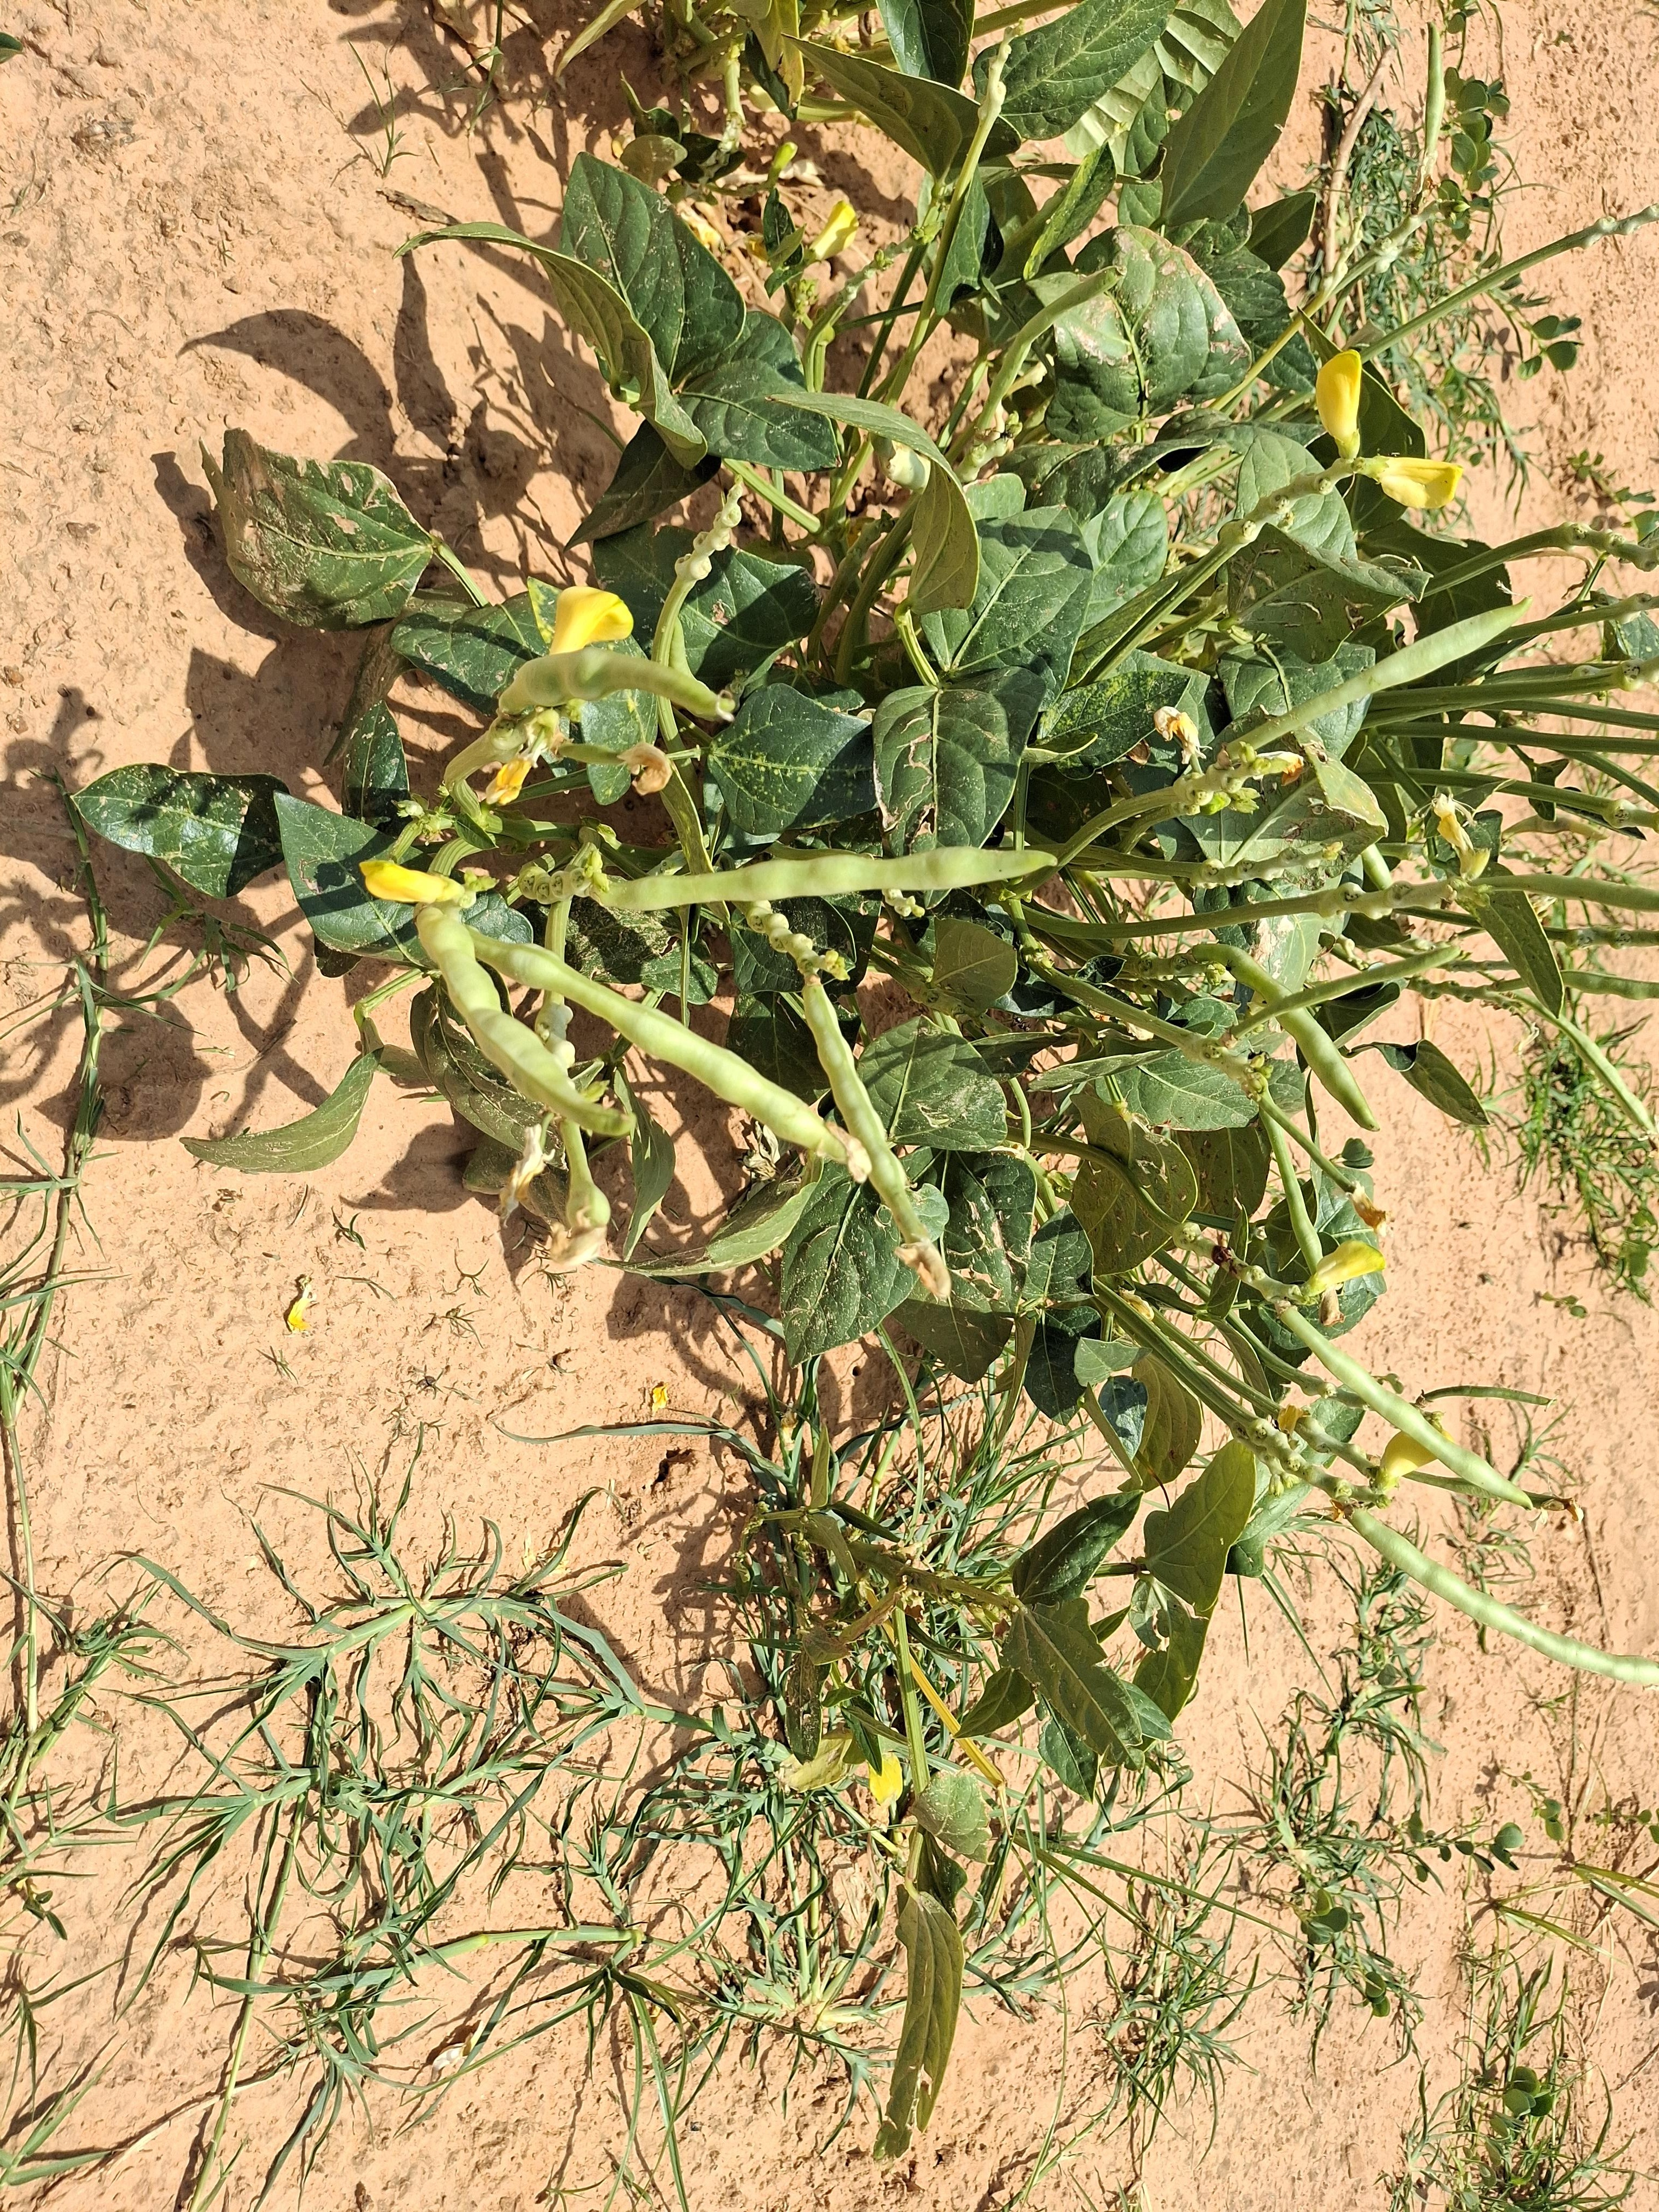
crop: cowpea
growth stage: harvest maturity
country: Nigeria
